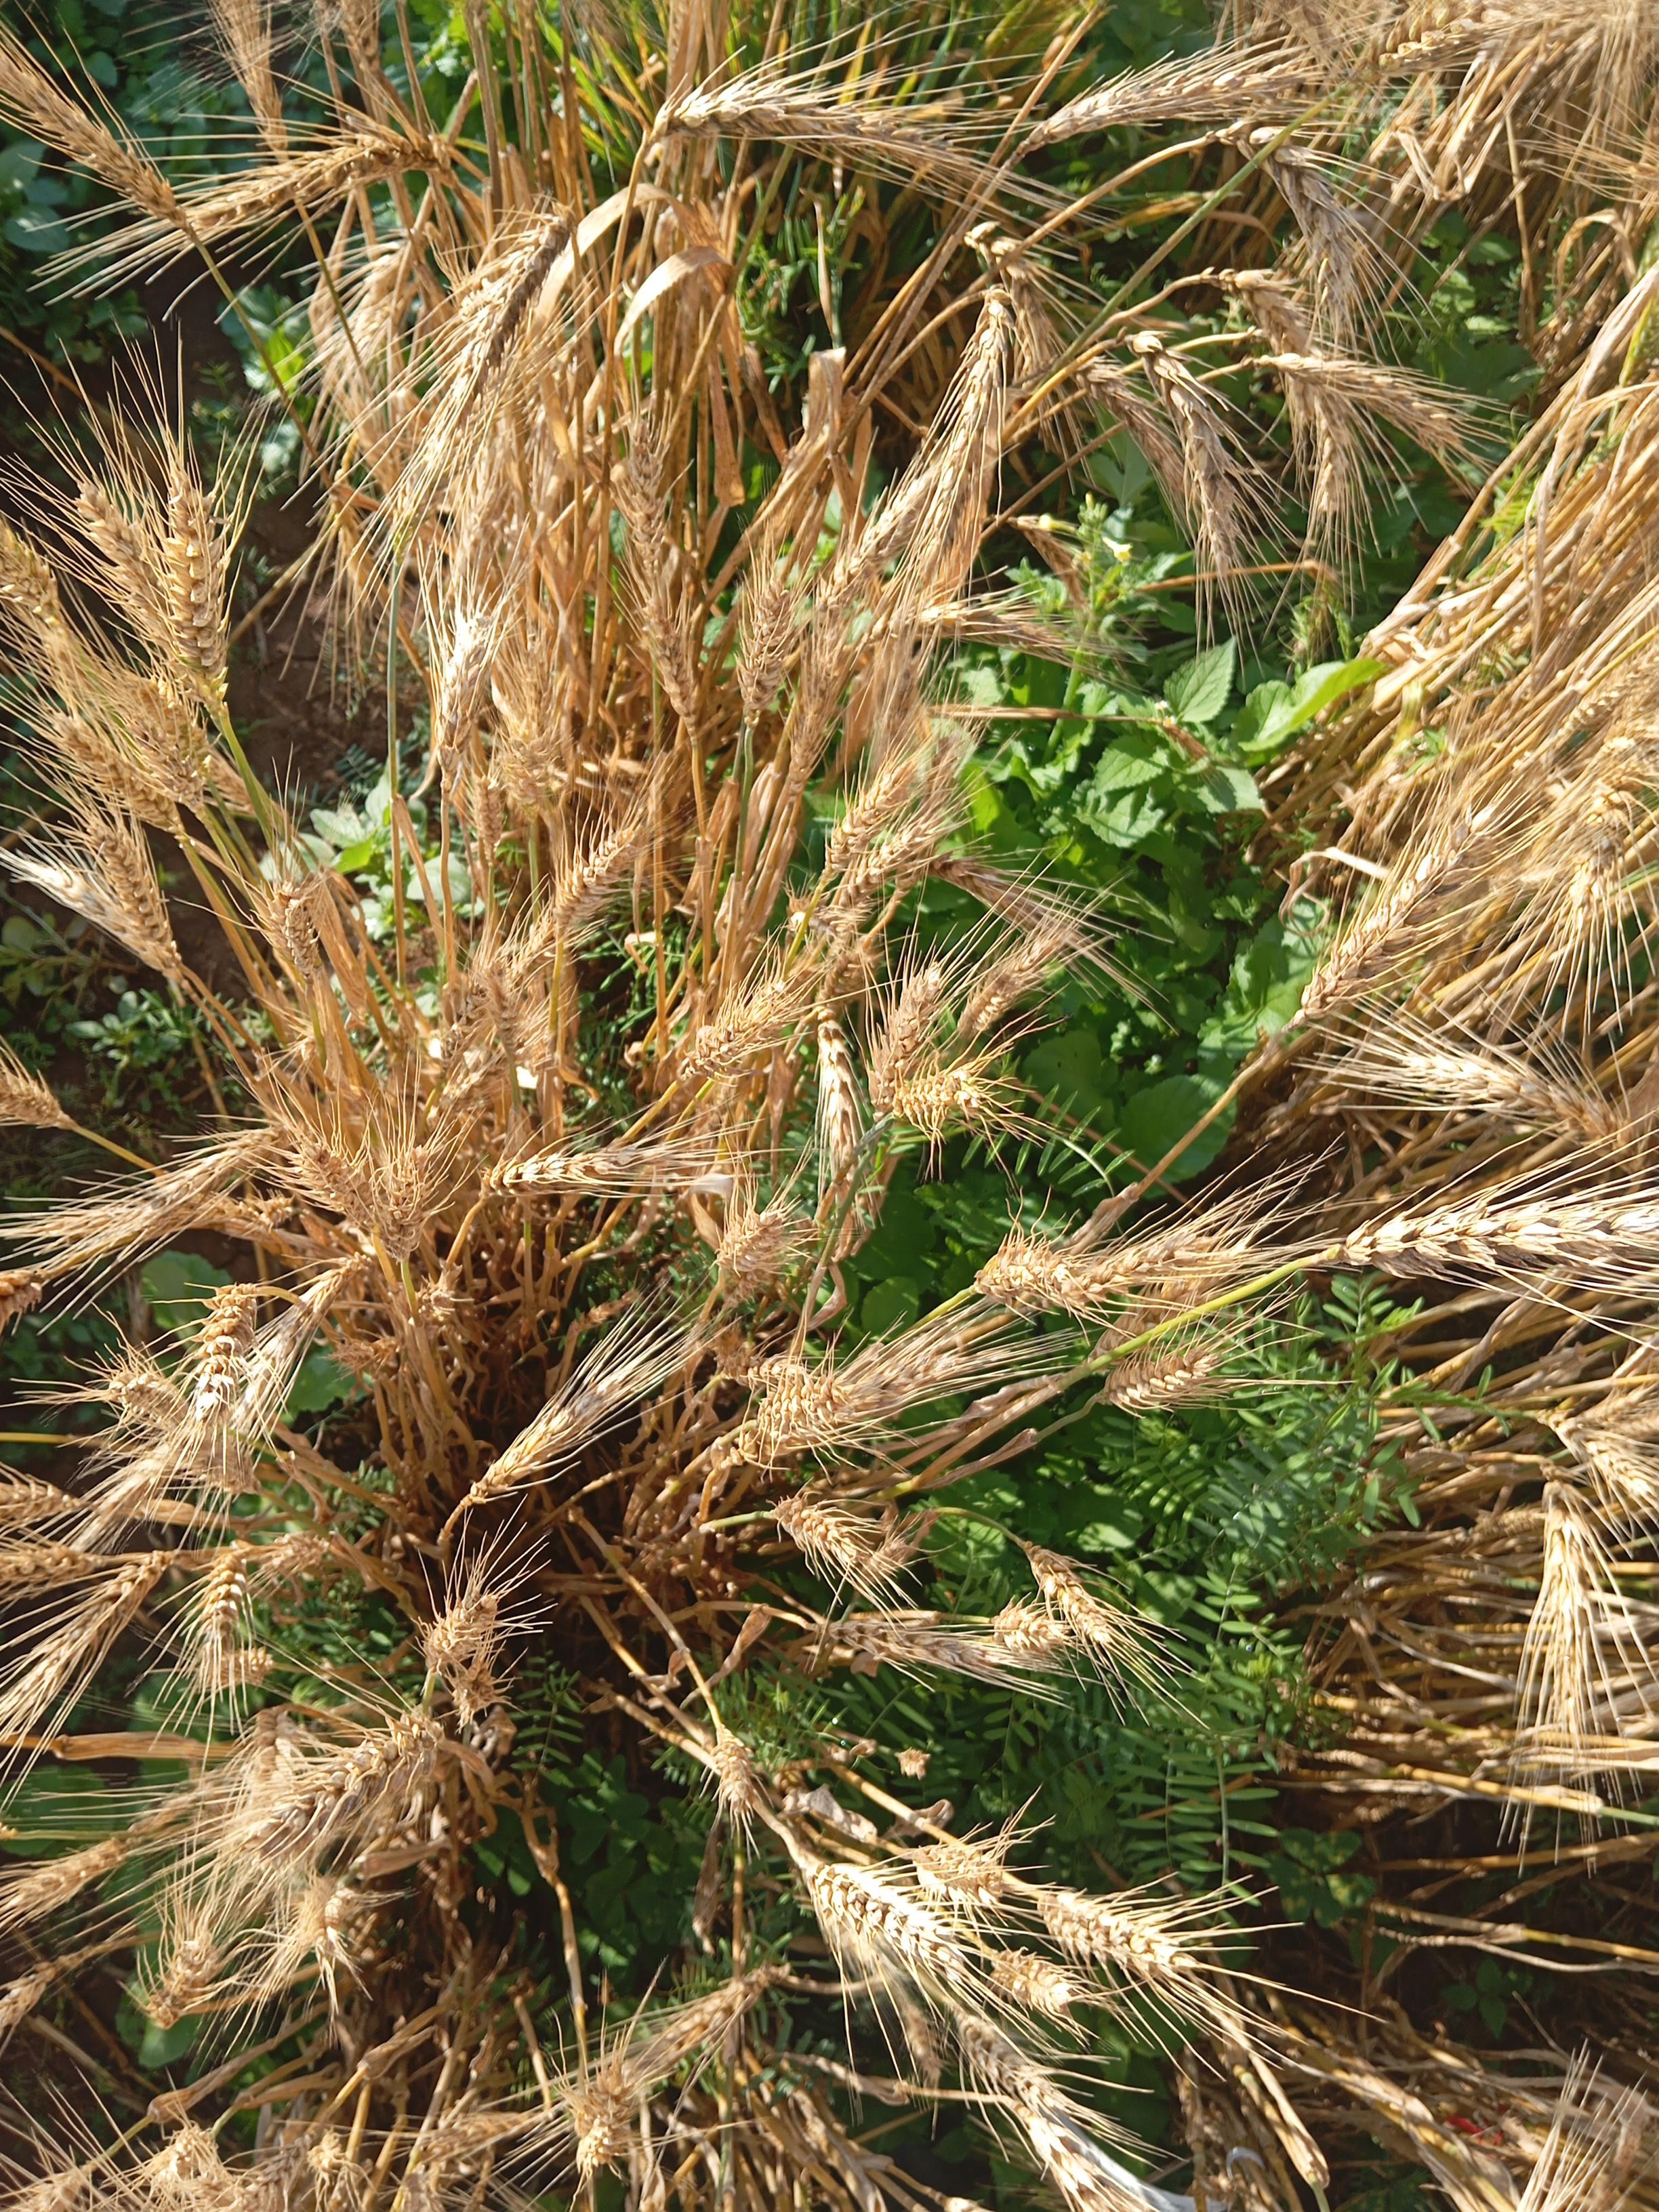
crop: wheat
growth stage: maturity
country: Kenya
